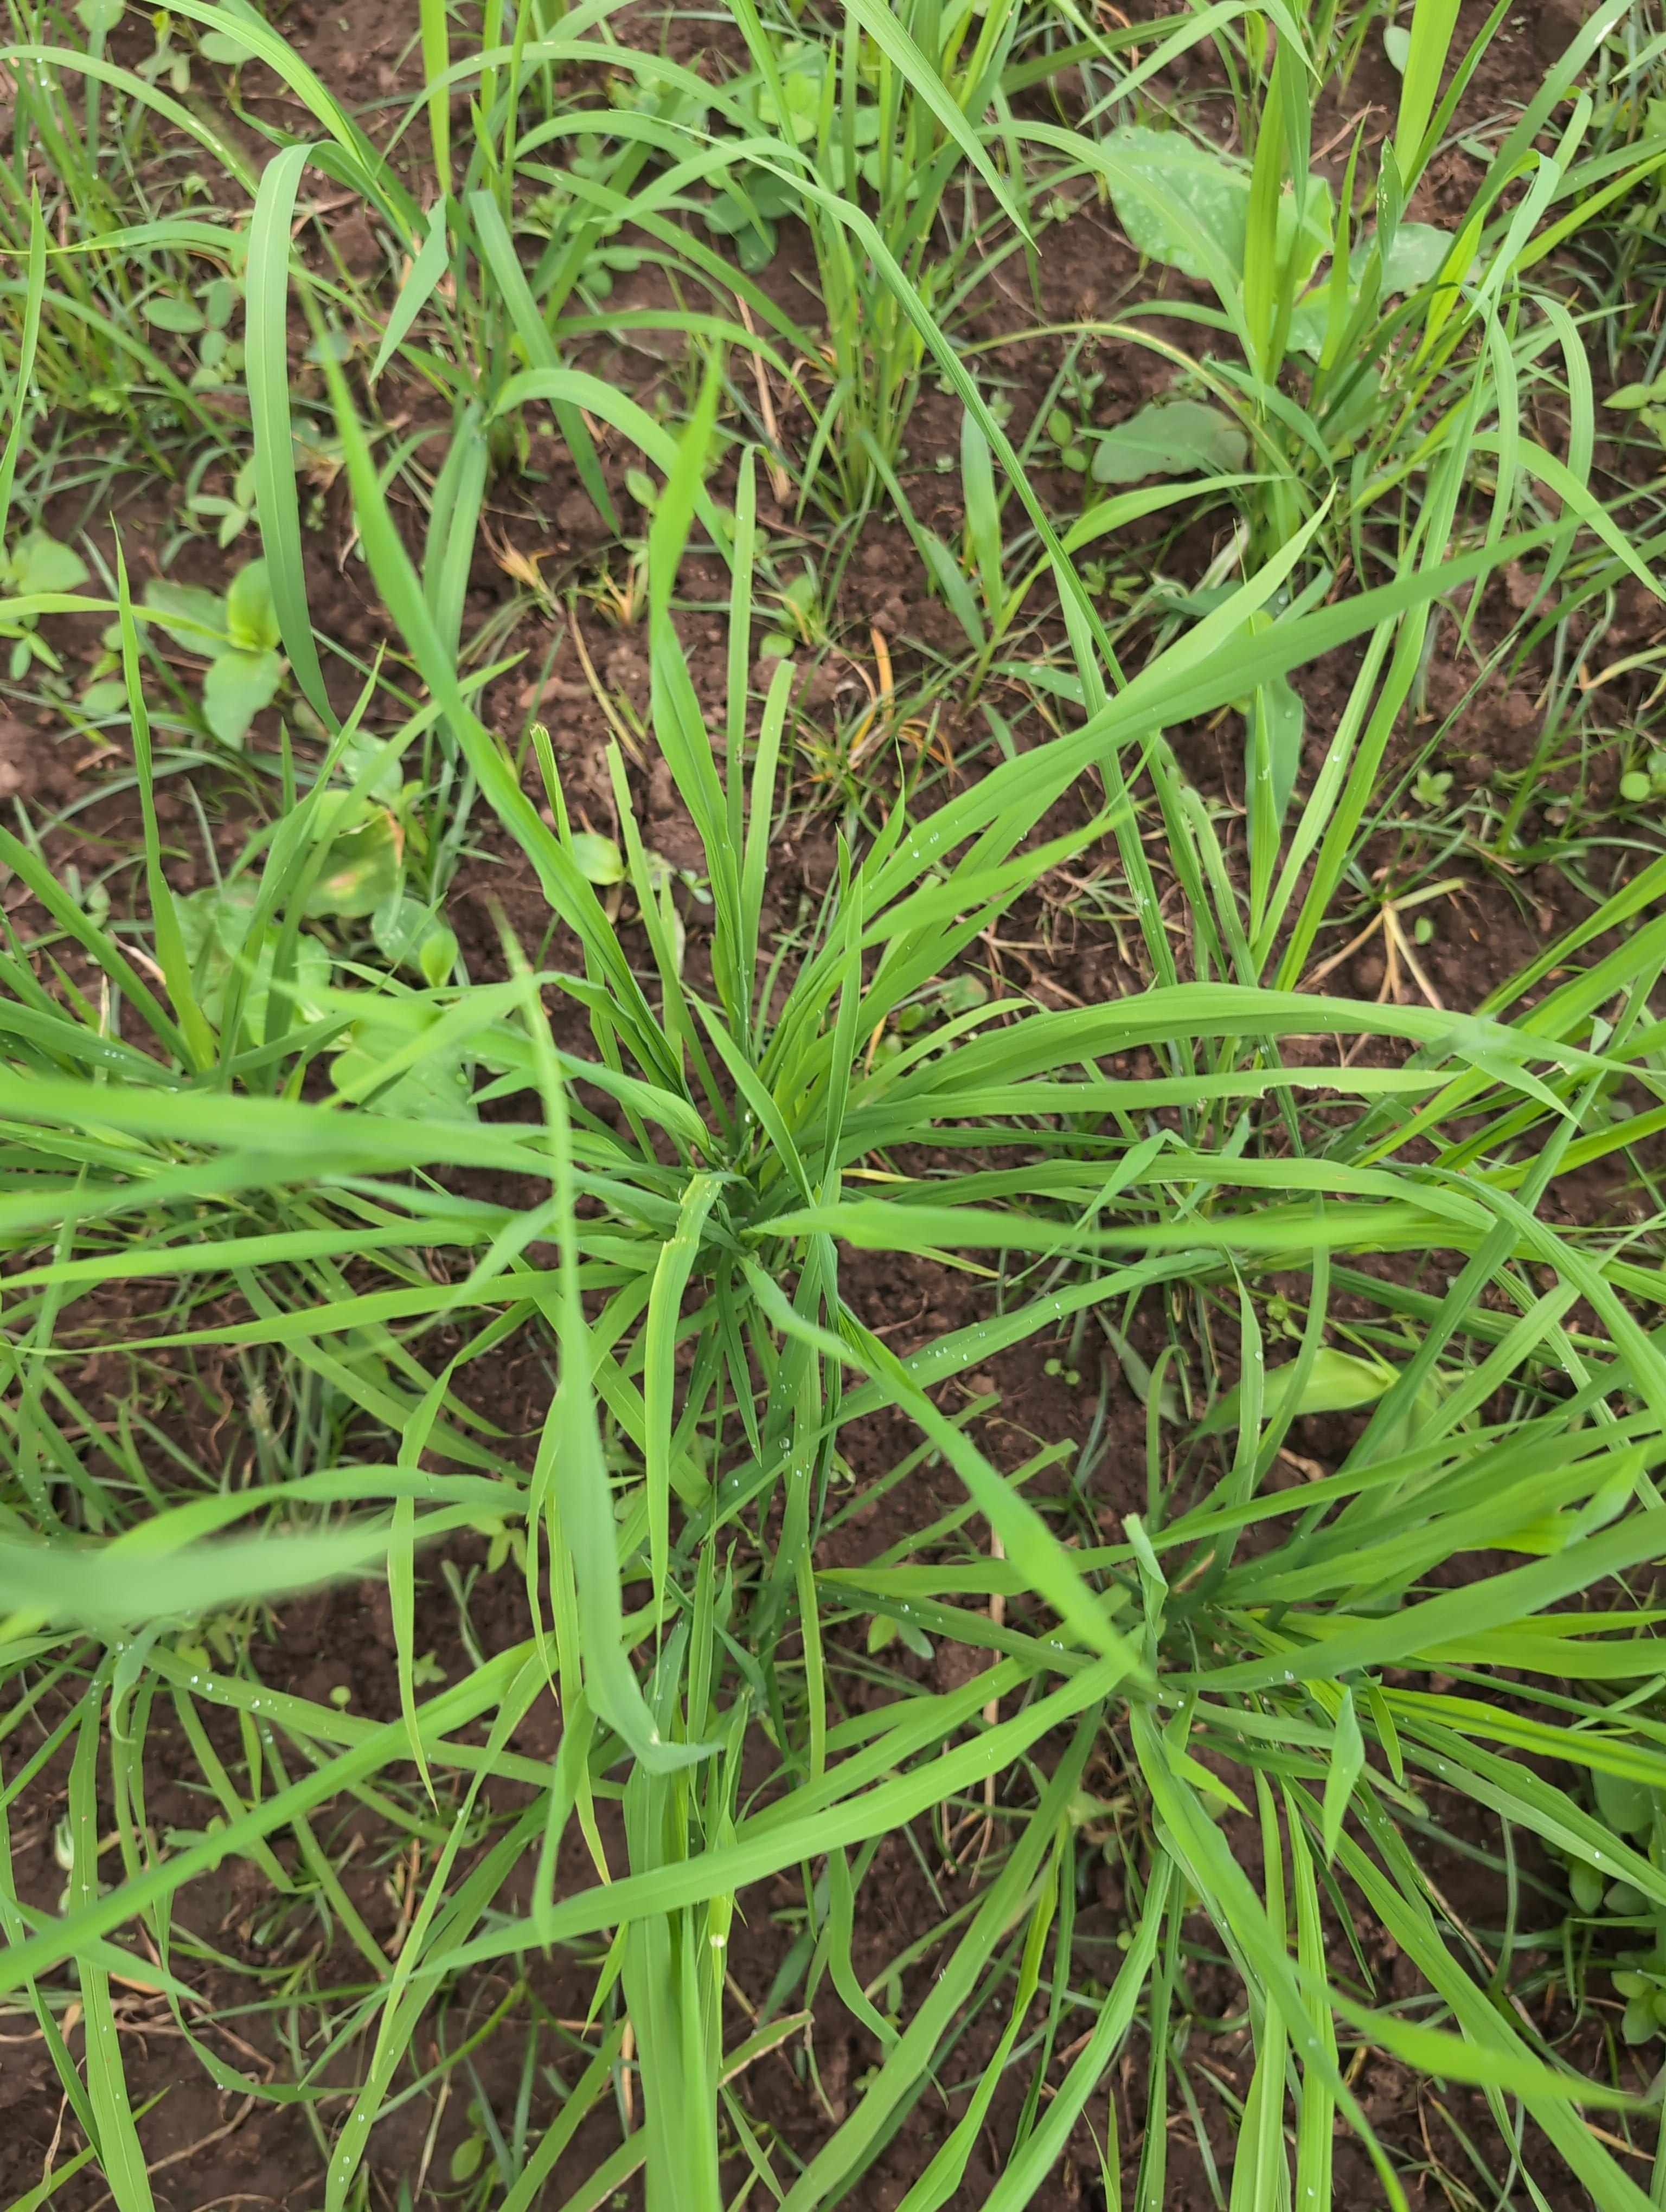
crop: rice
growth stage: tillering
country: Côte d'Ivoire
